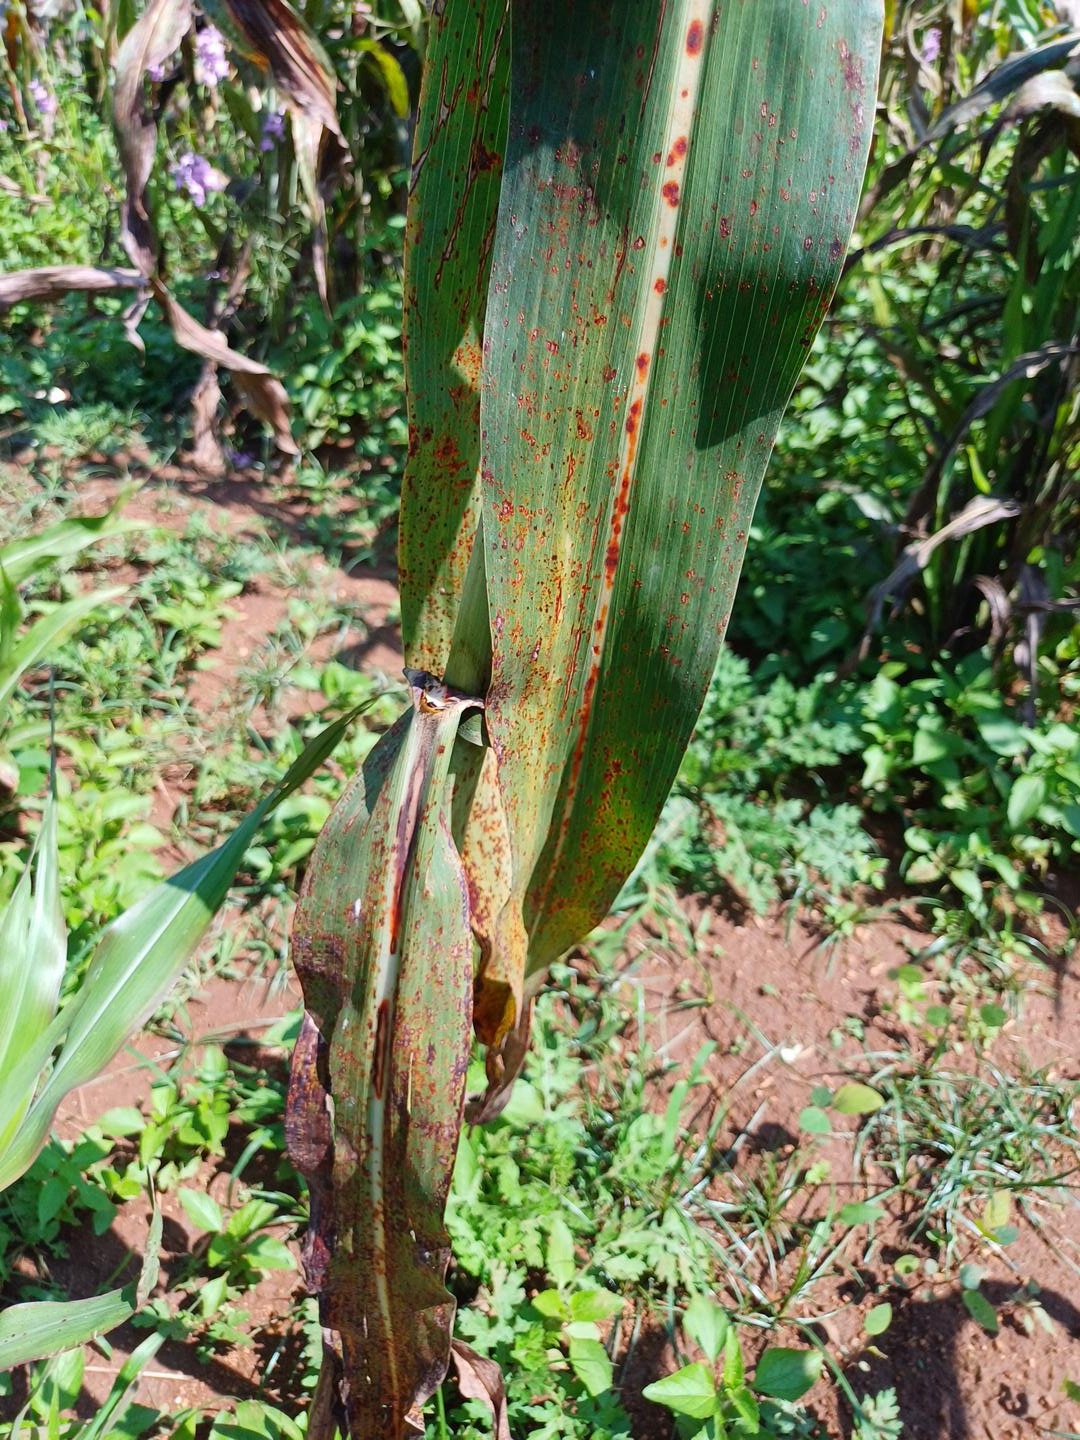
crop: sorghum
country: Kenya
